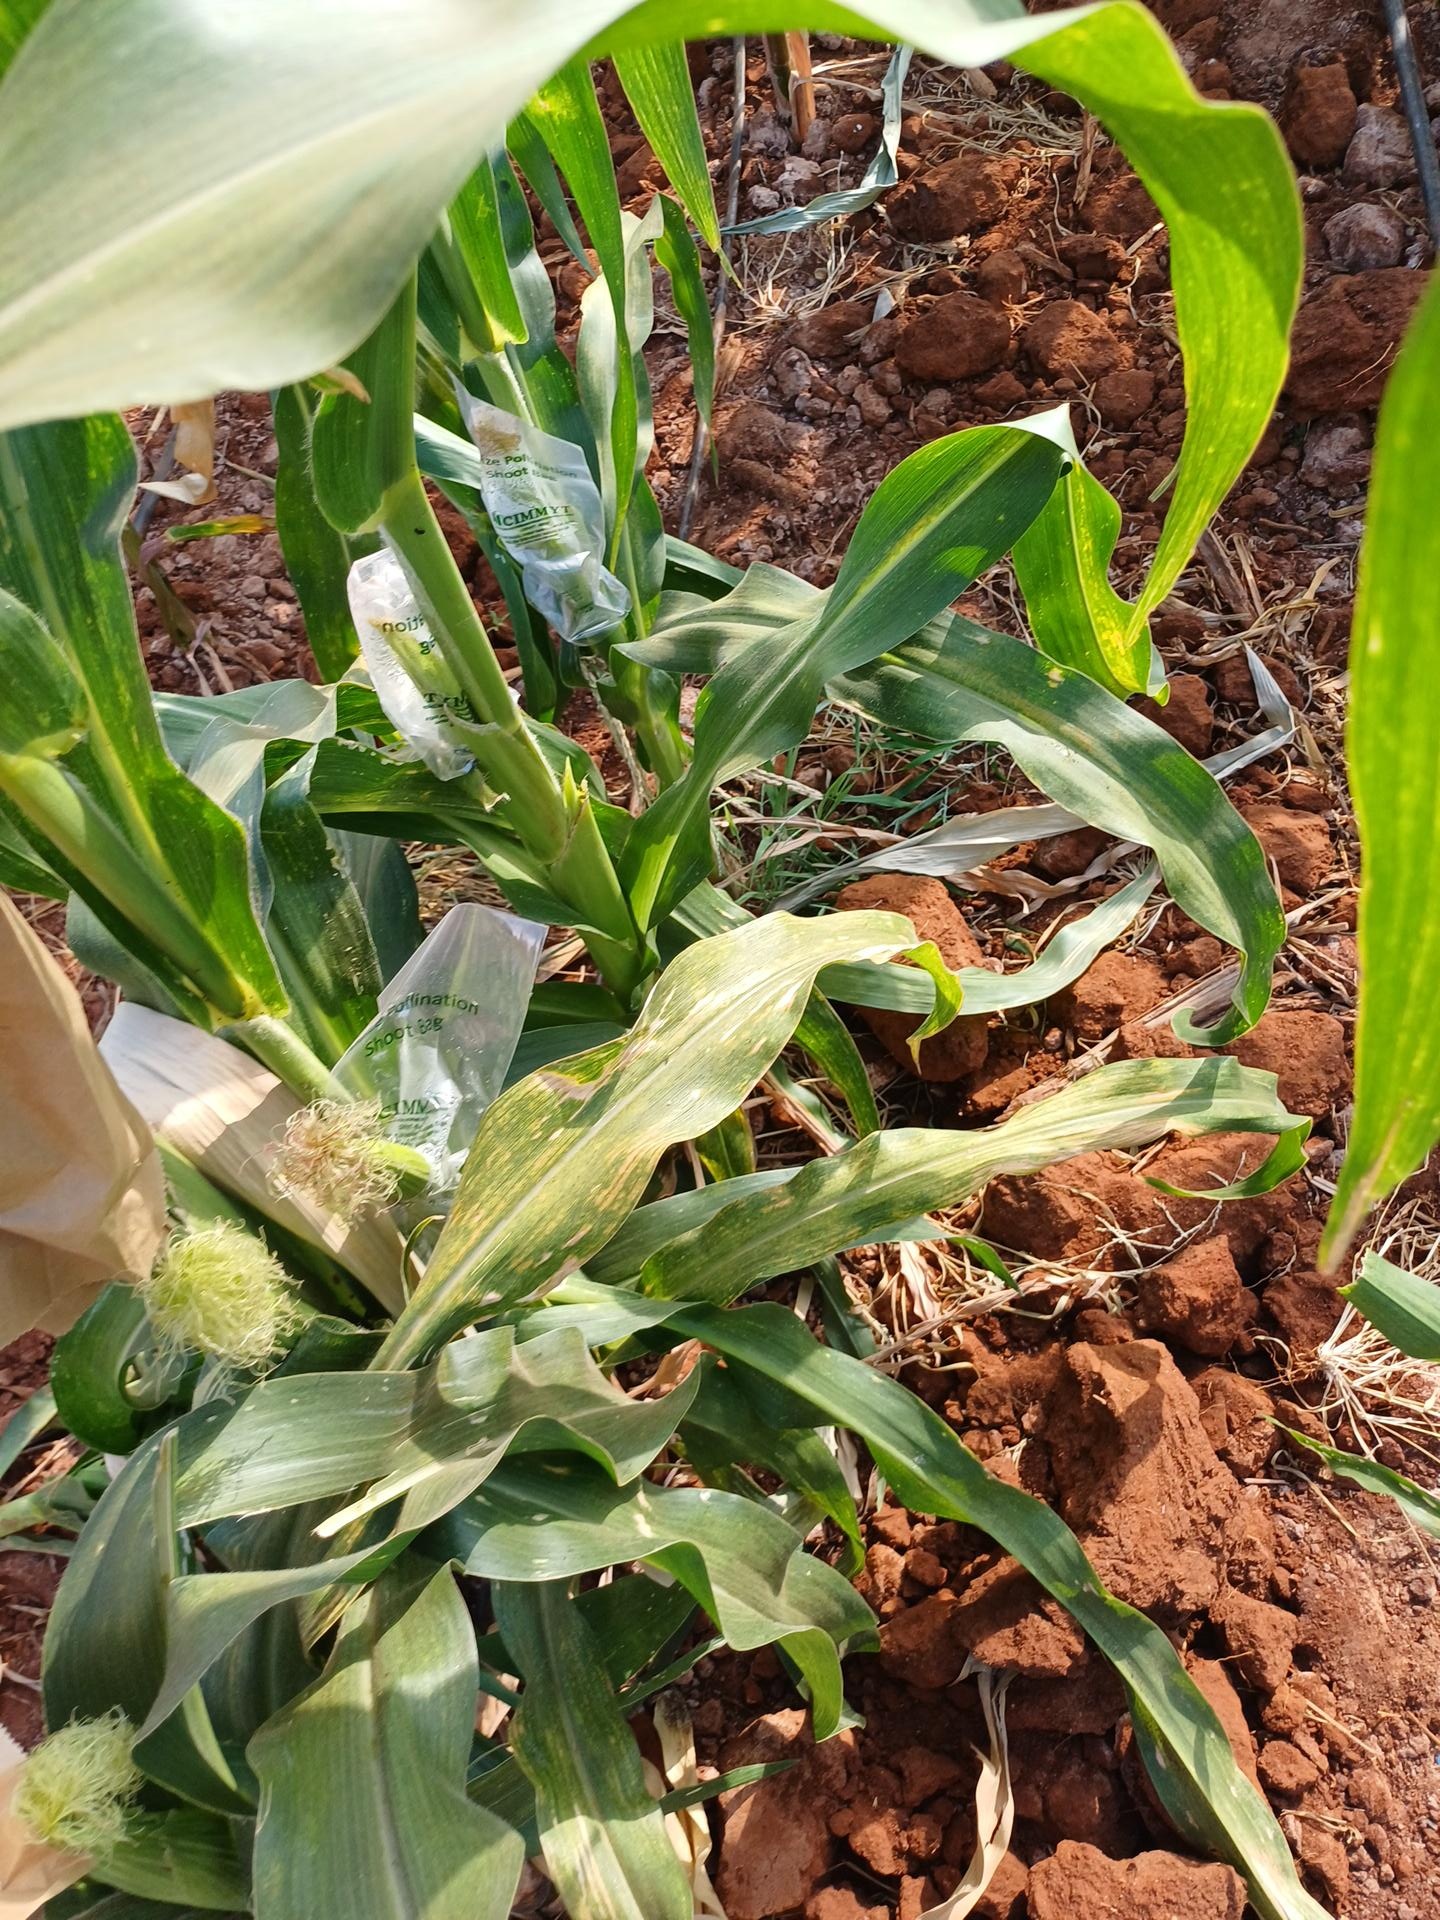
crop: maize
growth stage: flowering
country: Kenya
